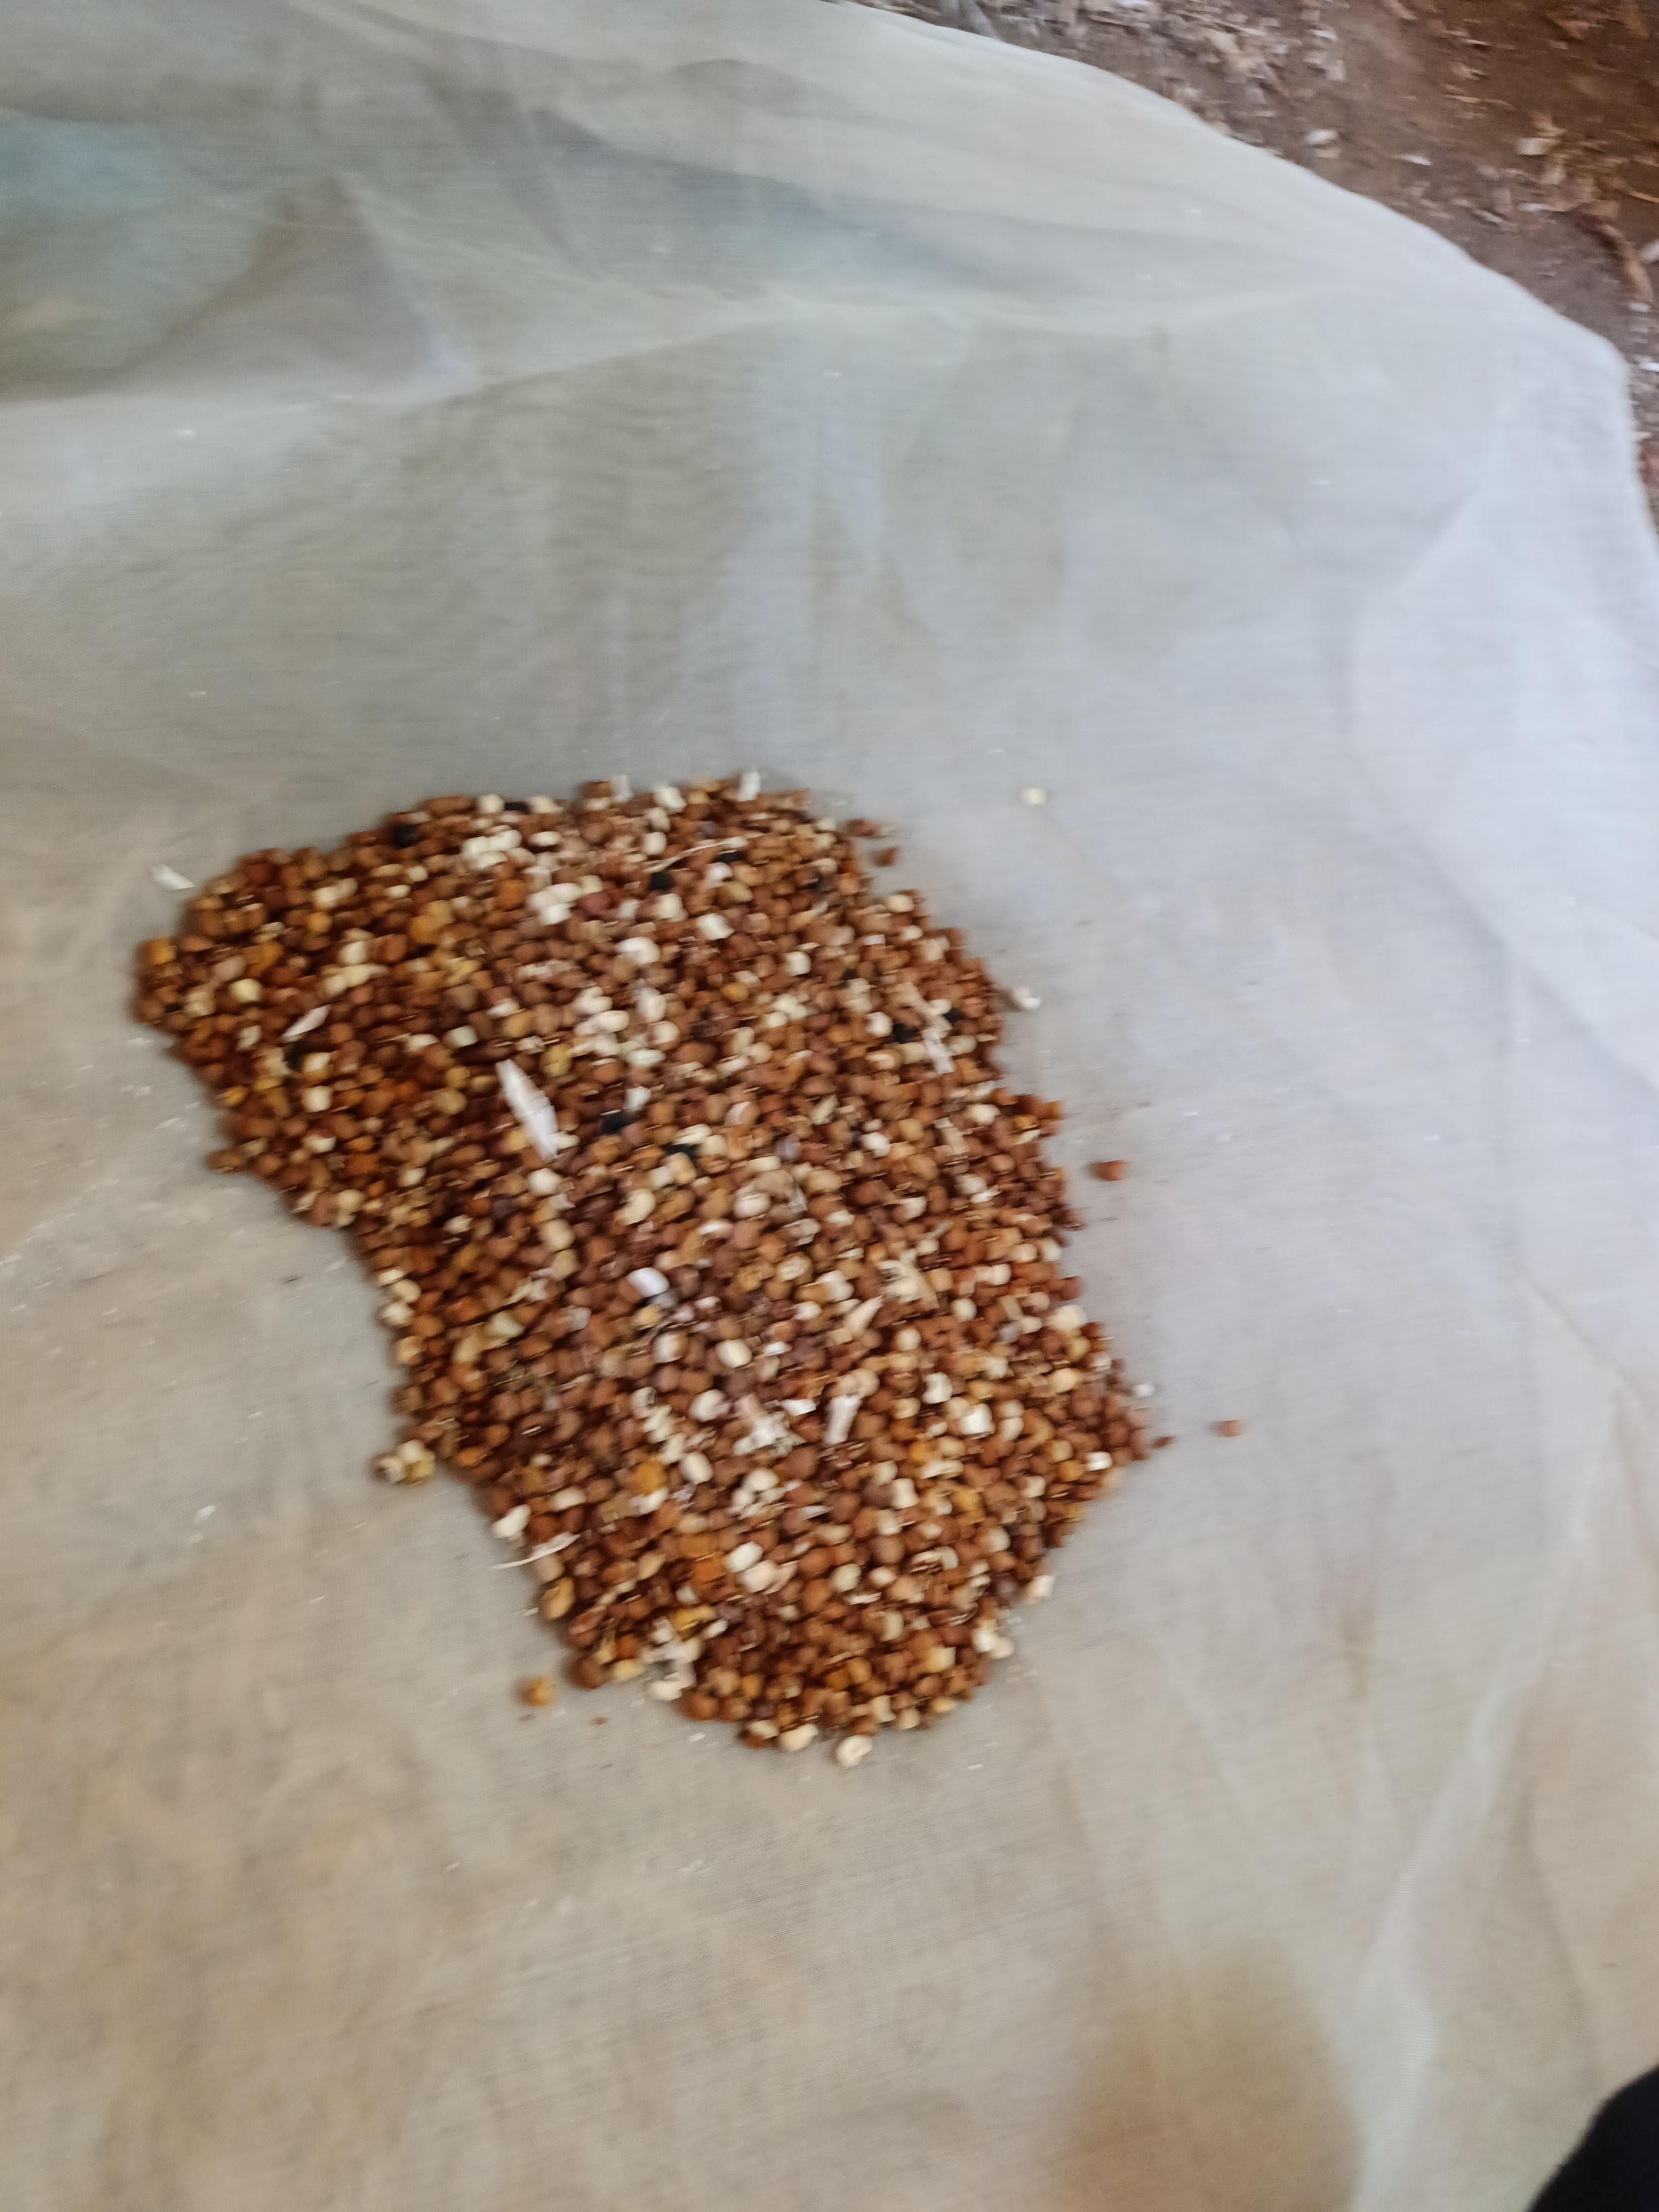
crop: cowpea
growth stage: harvest
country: Nigeria
